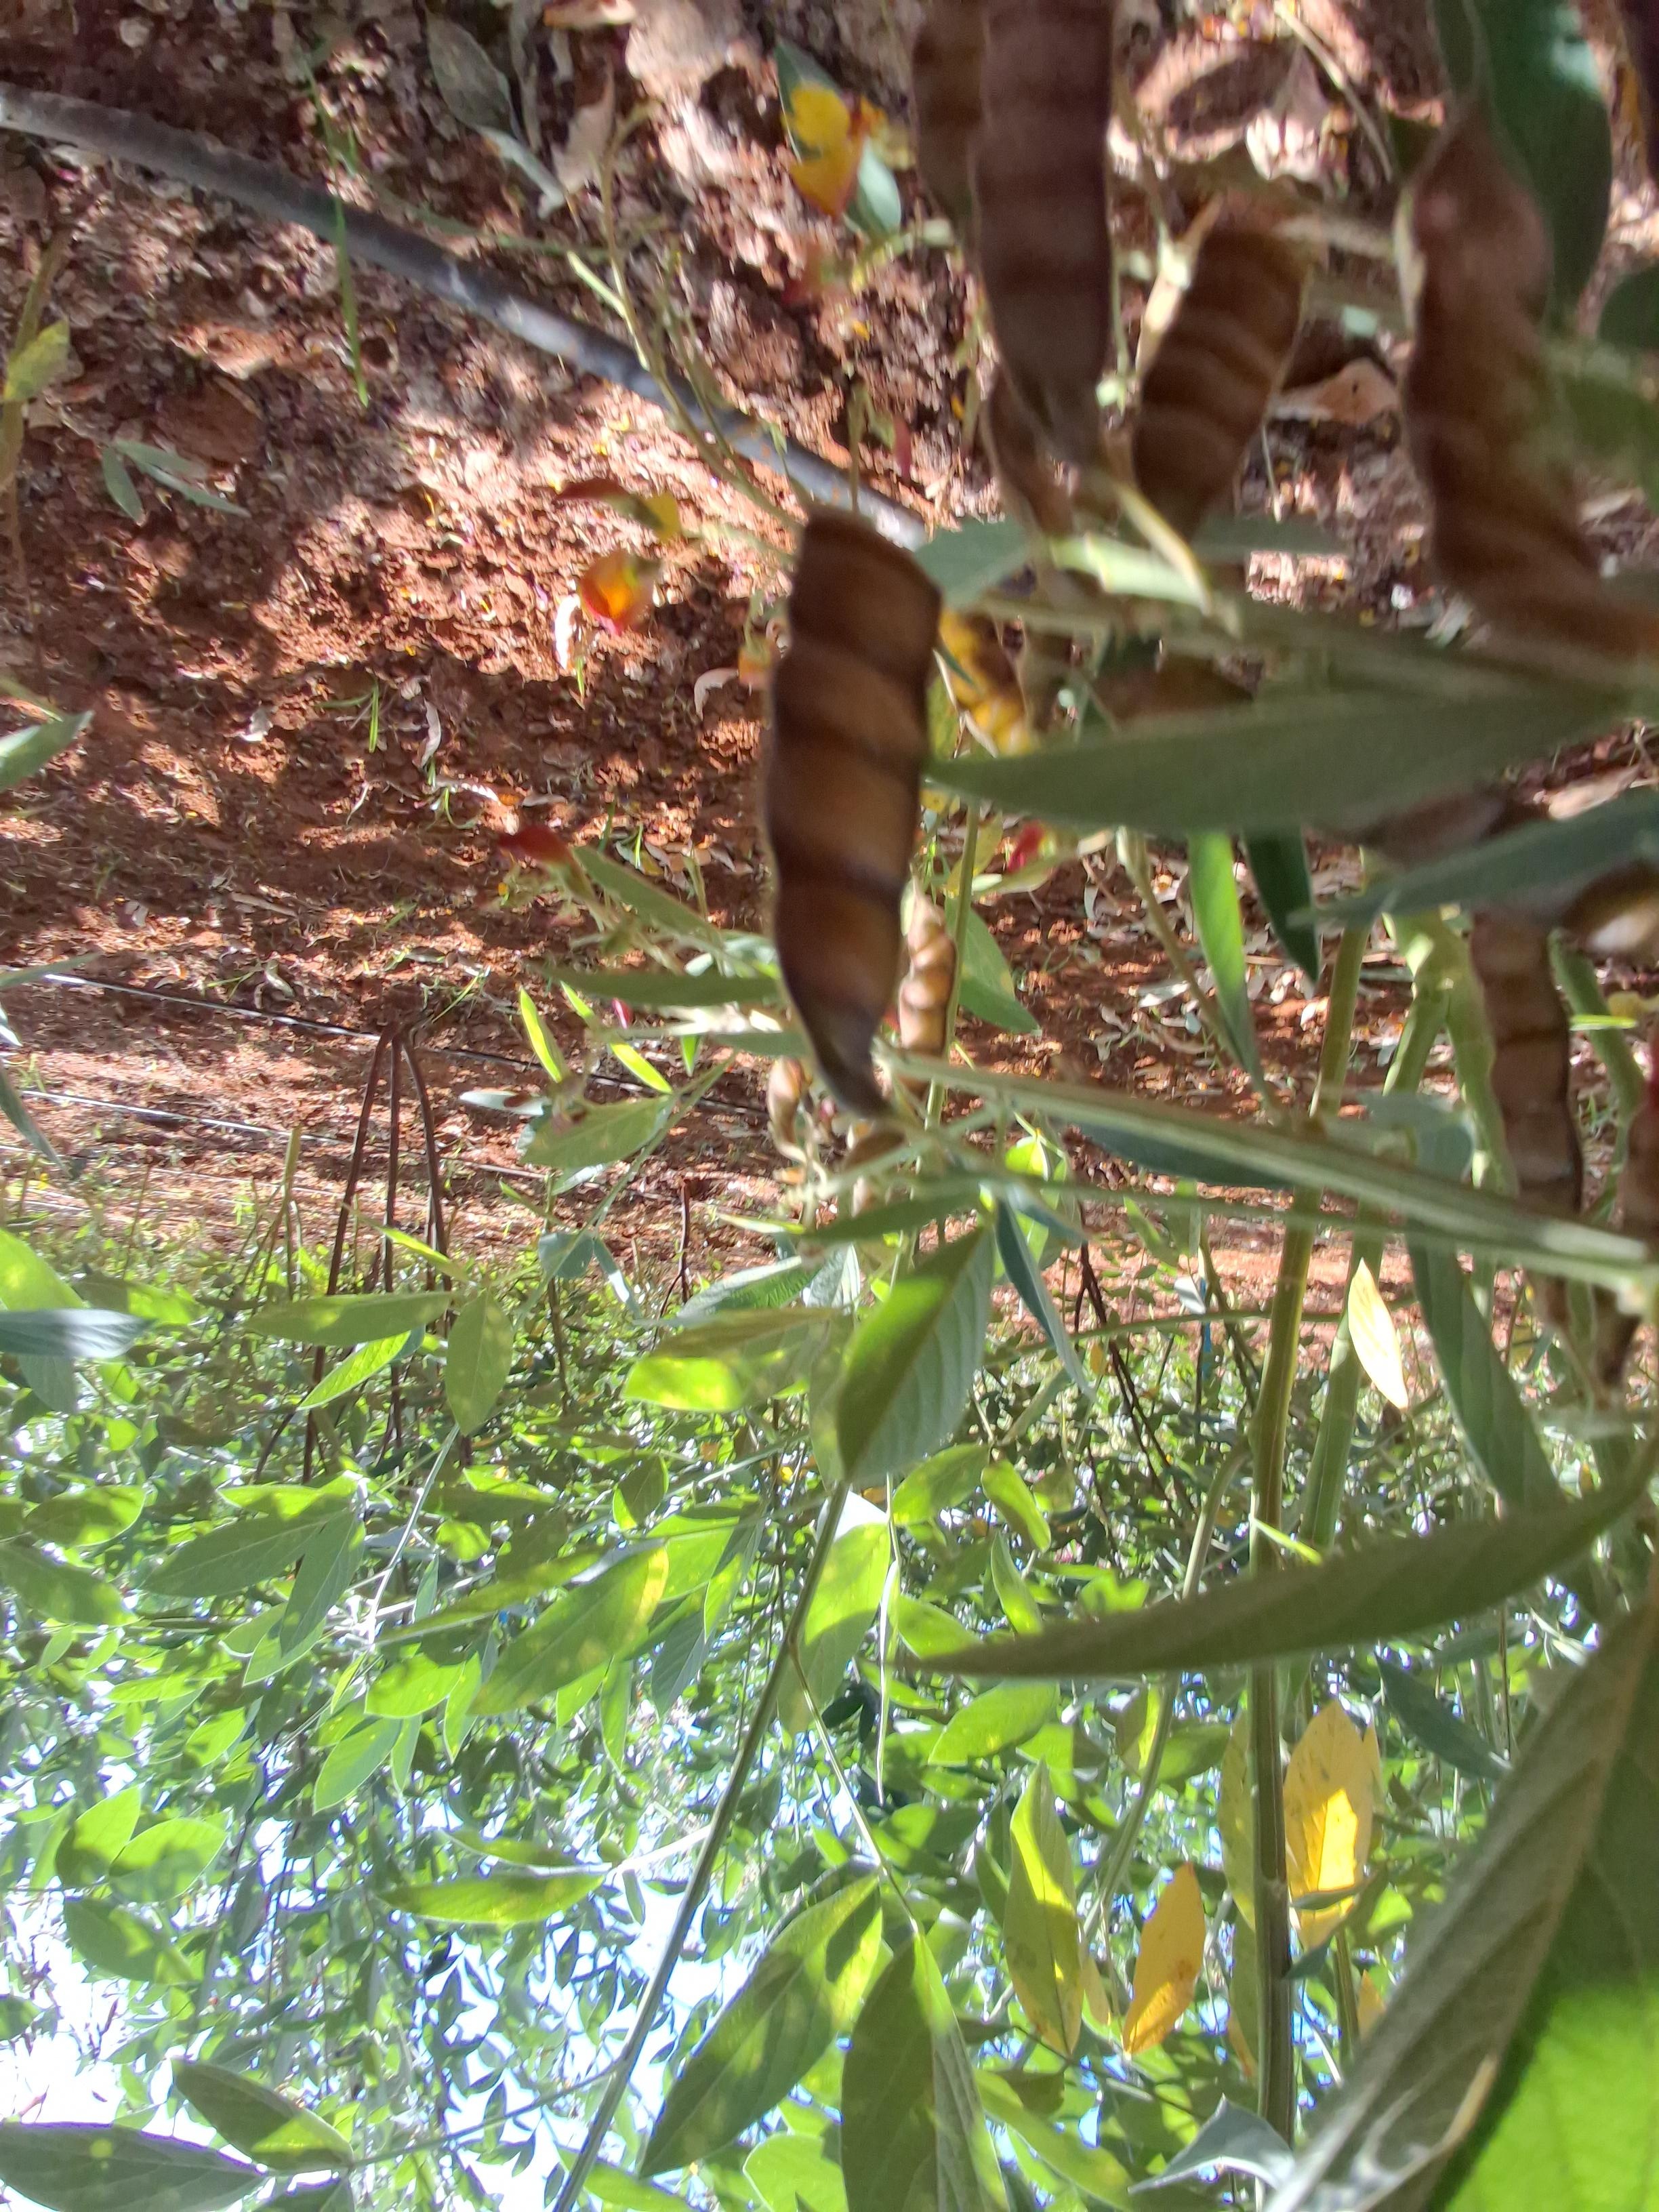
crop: pigeonpea
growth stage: development pod
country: Kenya
